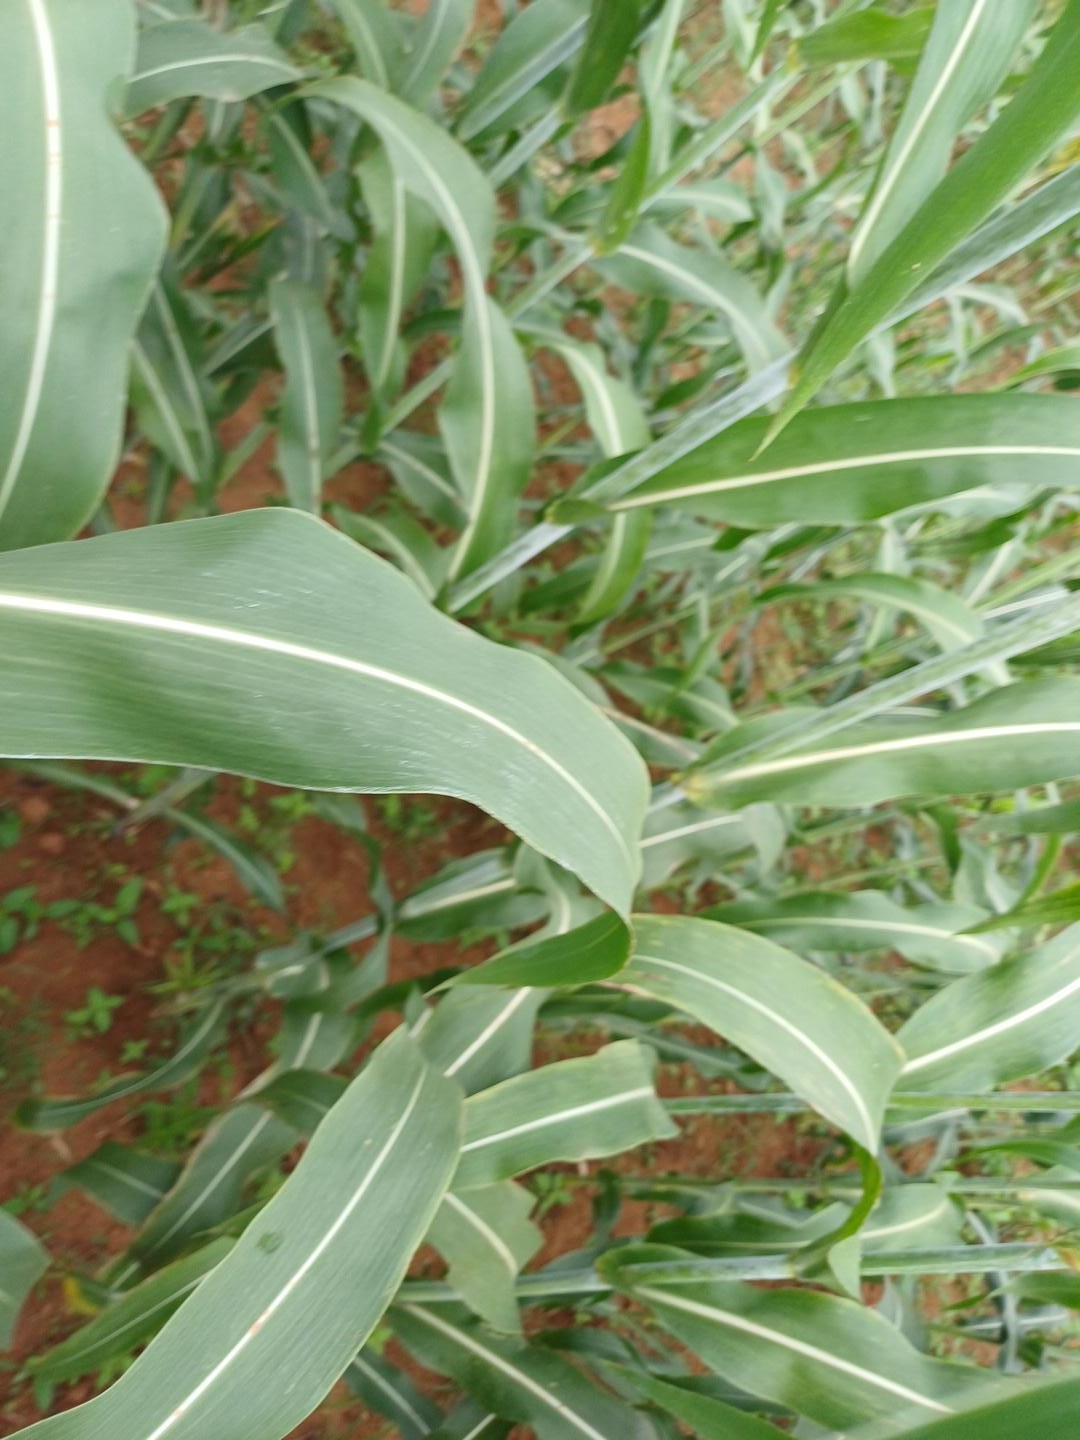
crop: sorghum
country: Kenya
